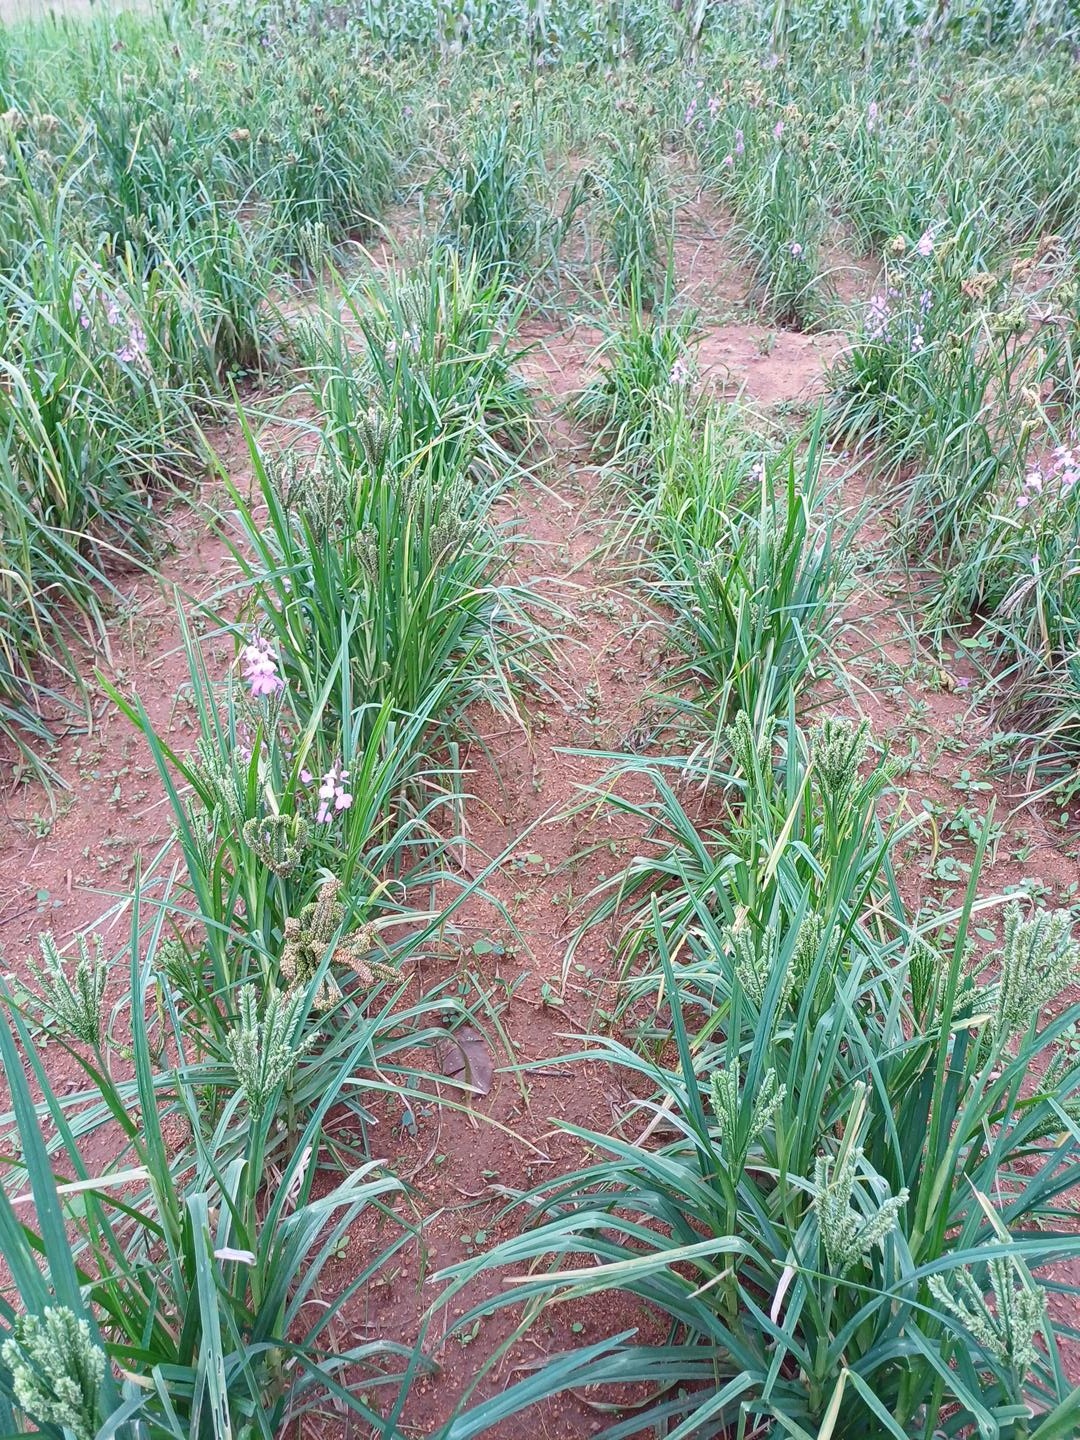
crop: finger millet
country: Kenya
